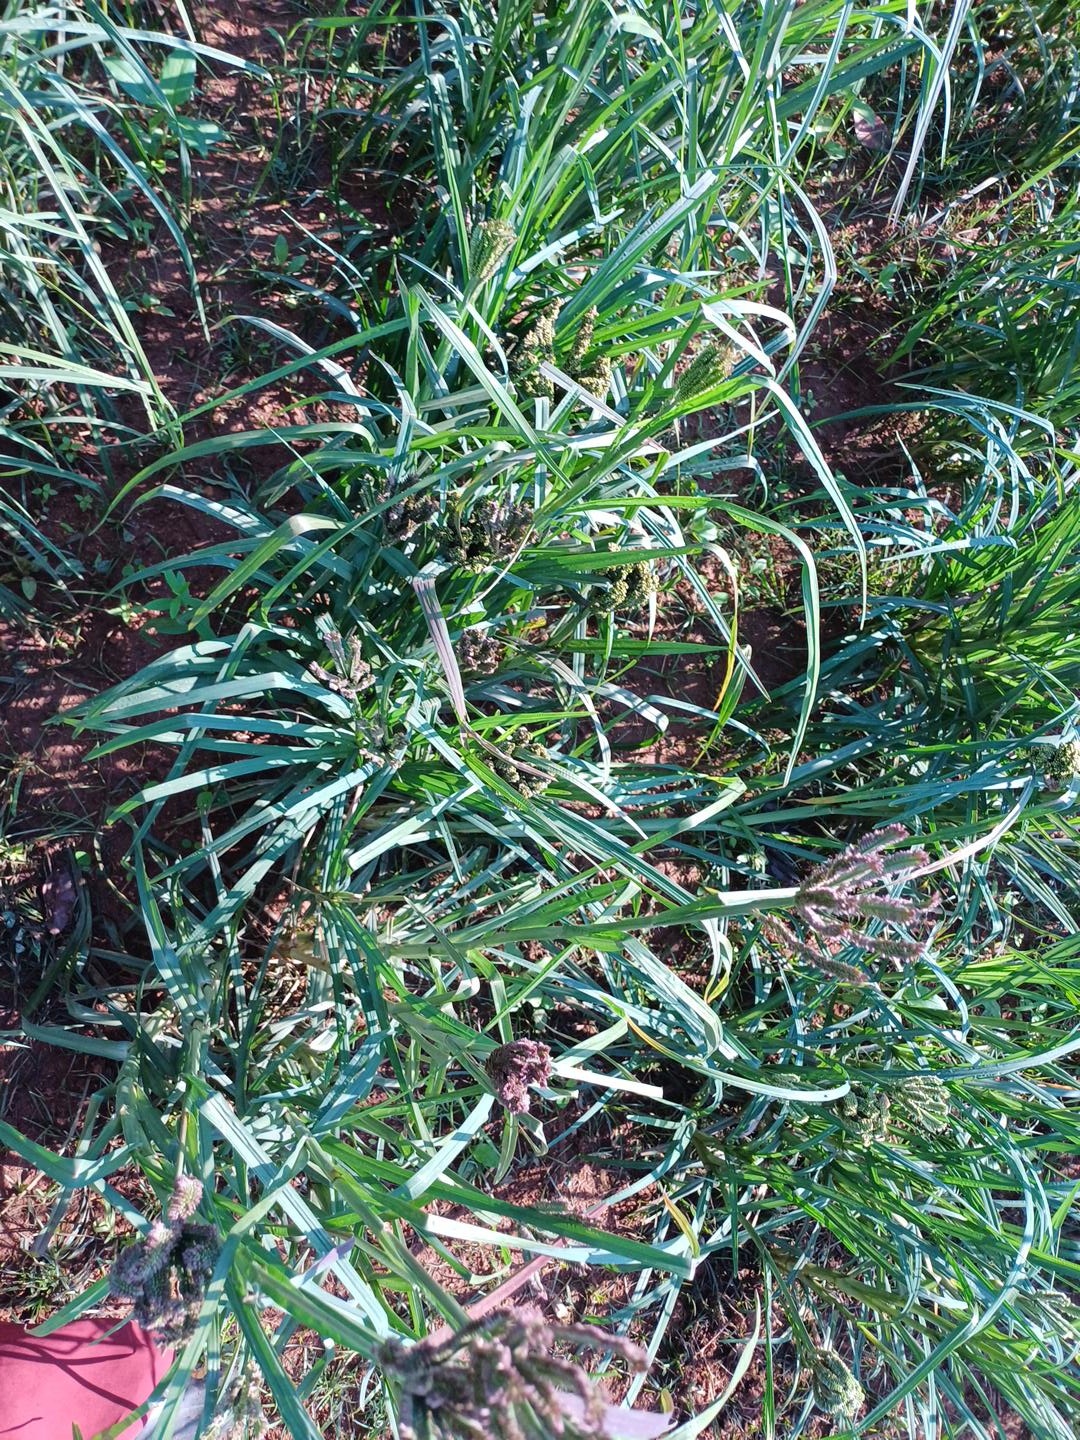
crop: finger millet
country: Kenya
